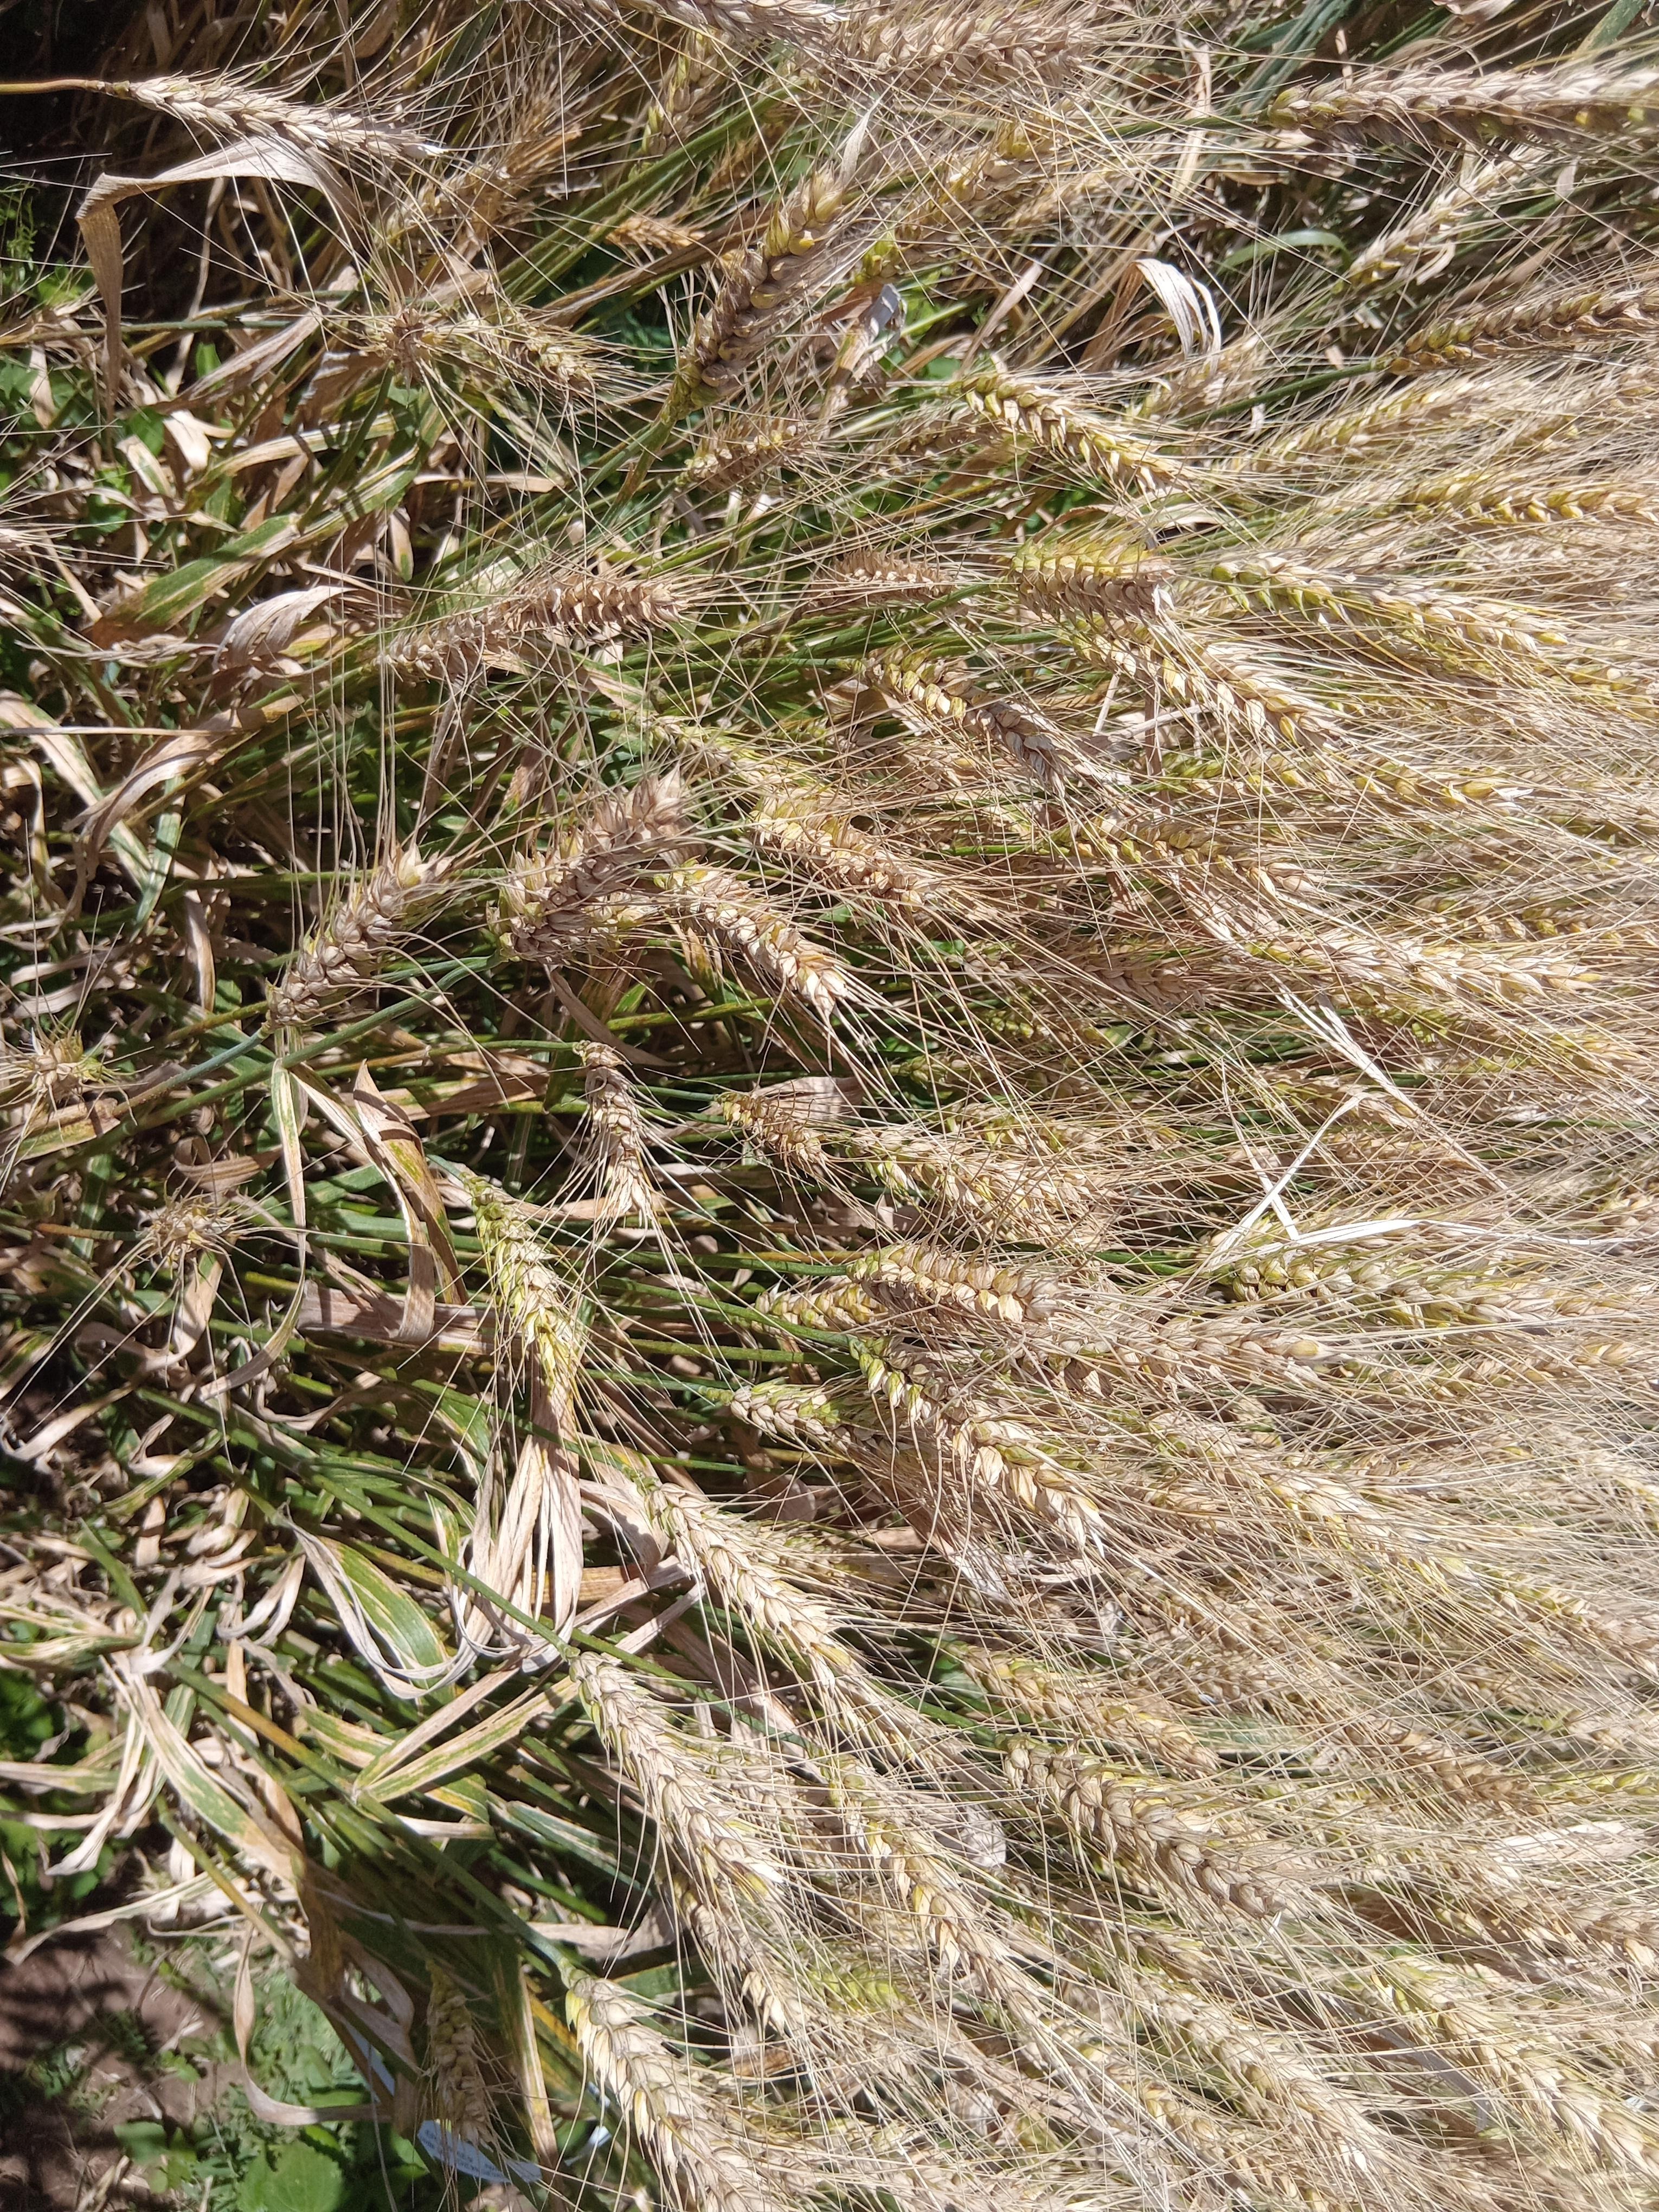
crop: wheat
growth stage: maturity
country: Kenya
